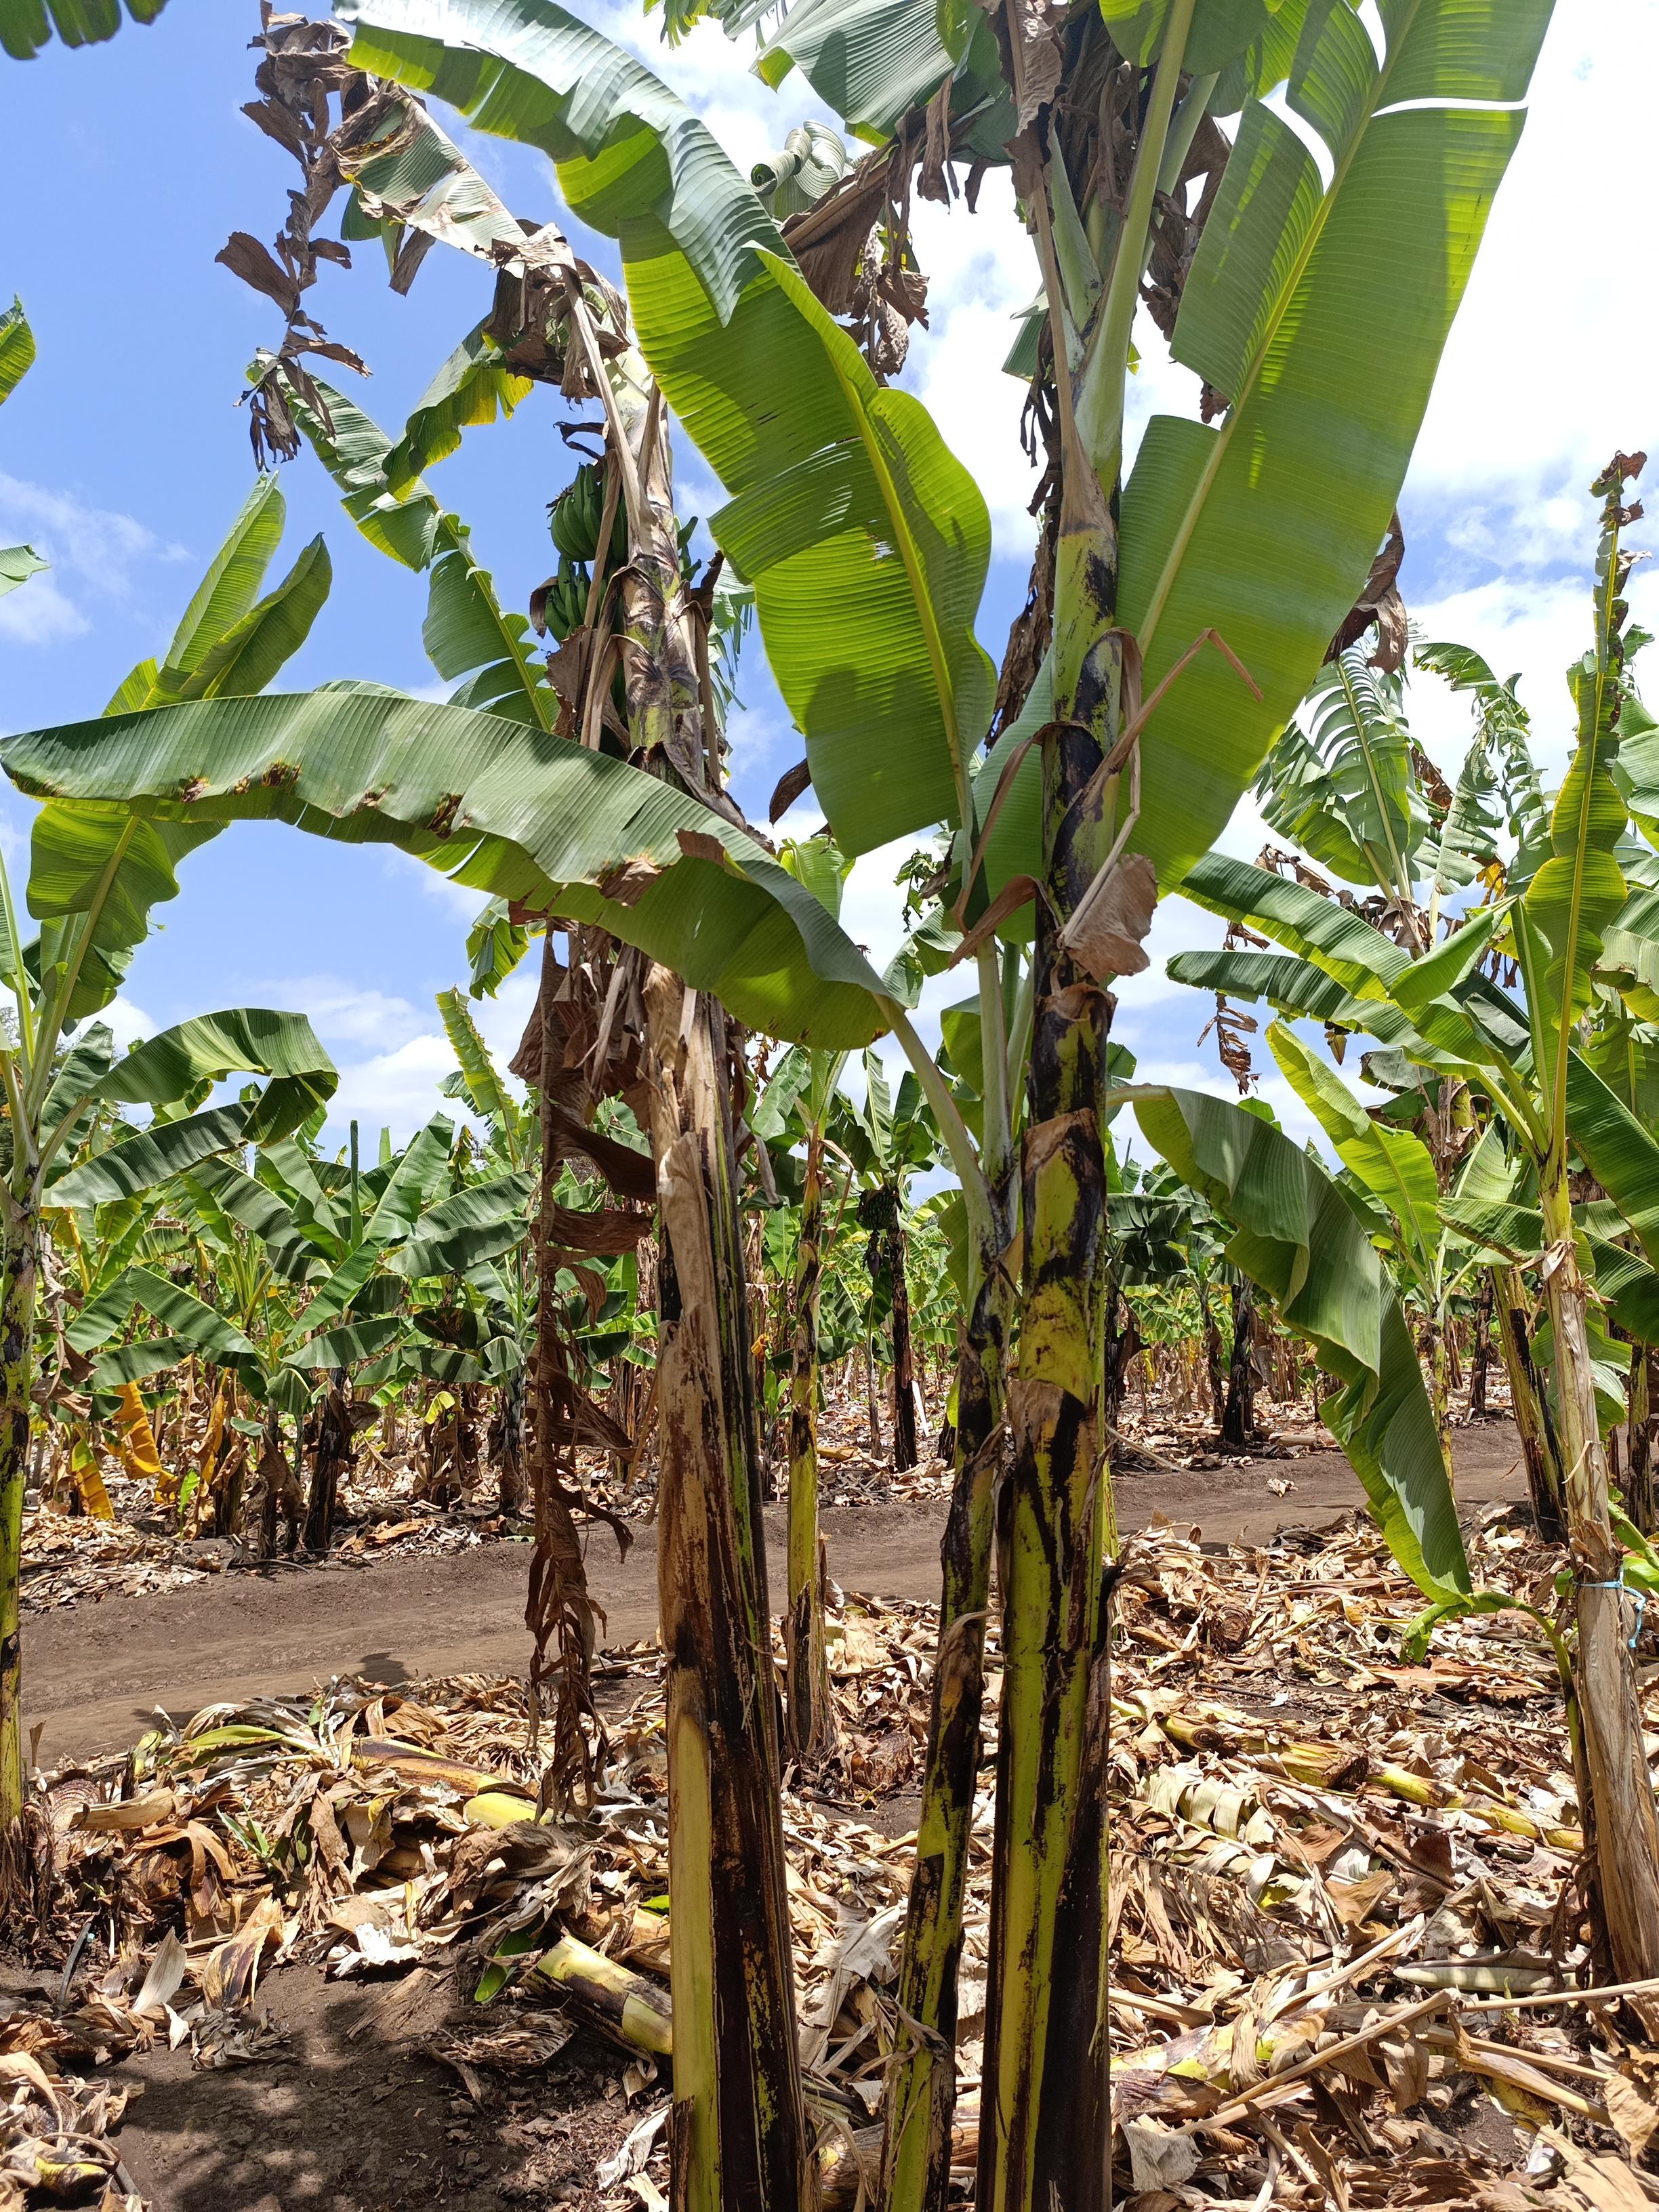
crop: banana
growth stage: development fruit
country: Tanzania
